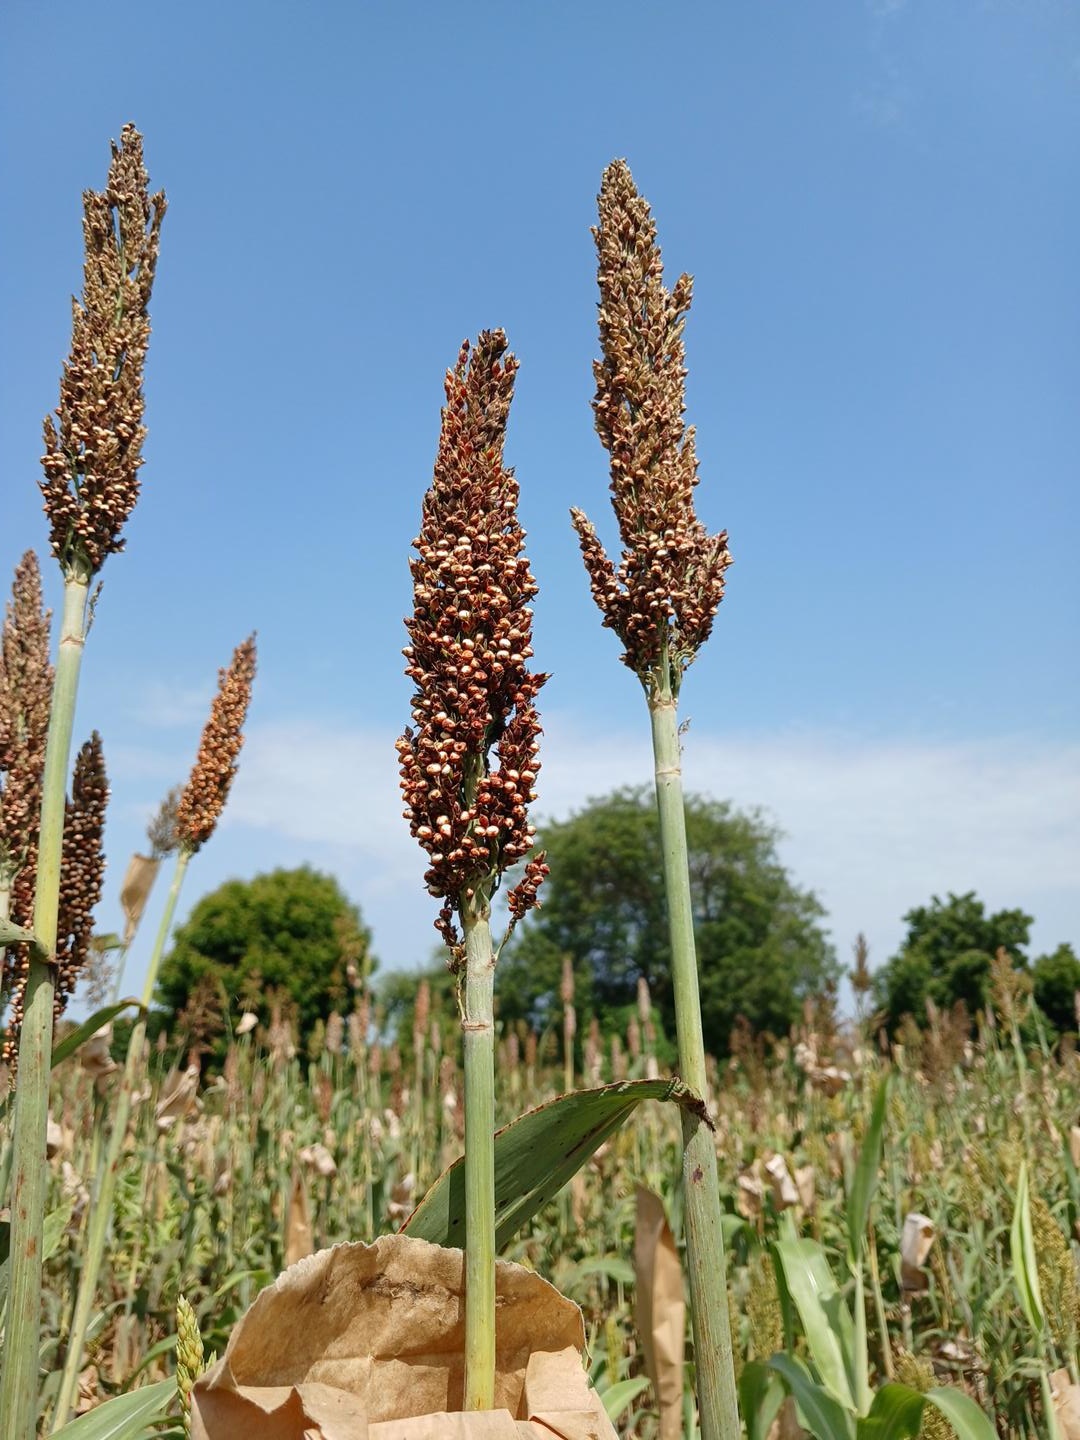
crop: sorghum
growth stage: filling grain
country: Senegal
